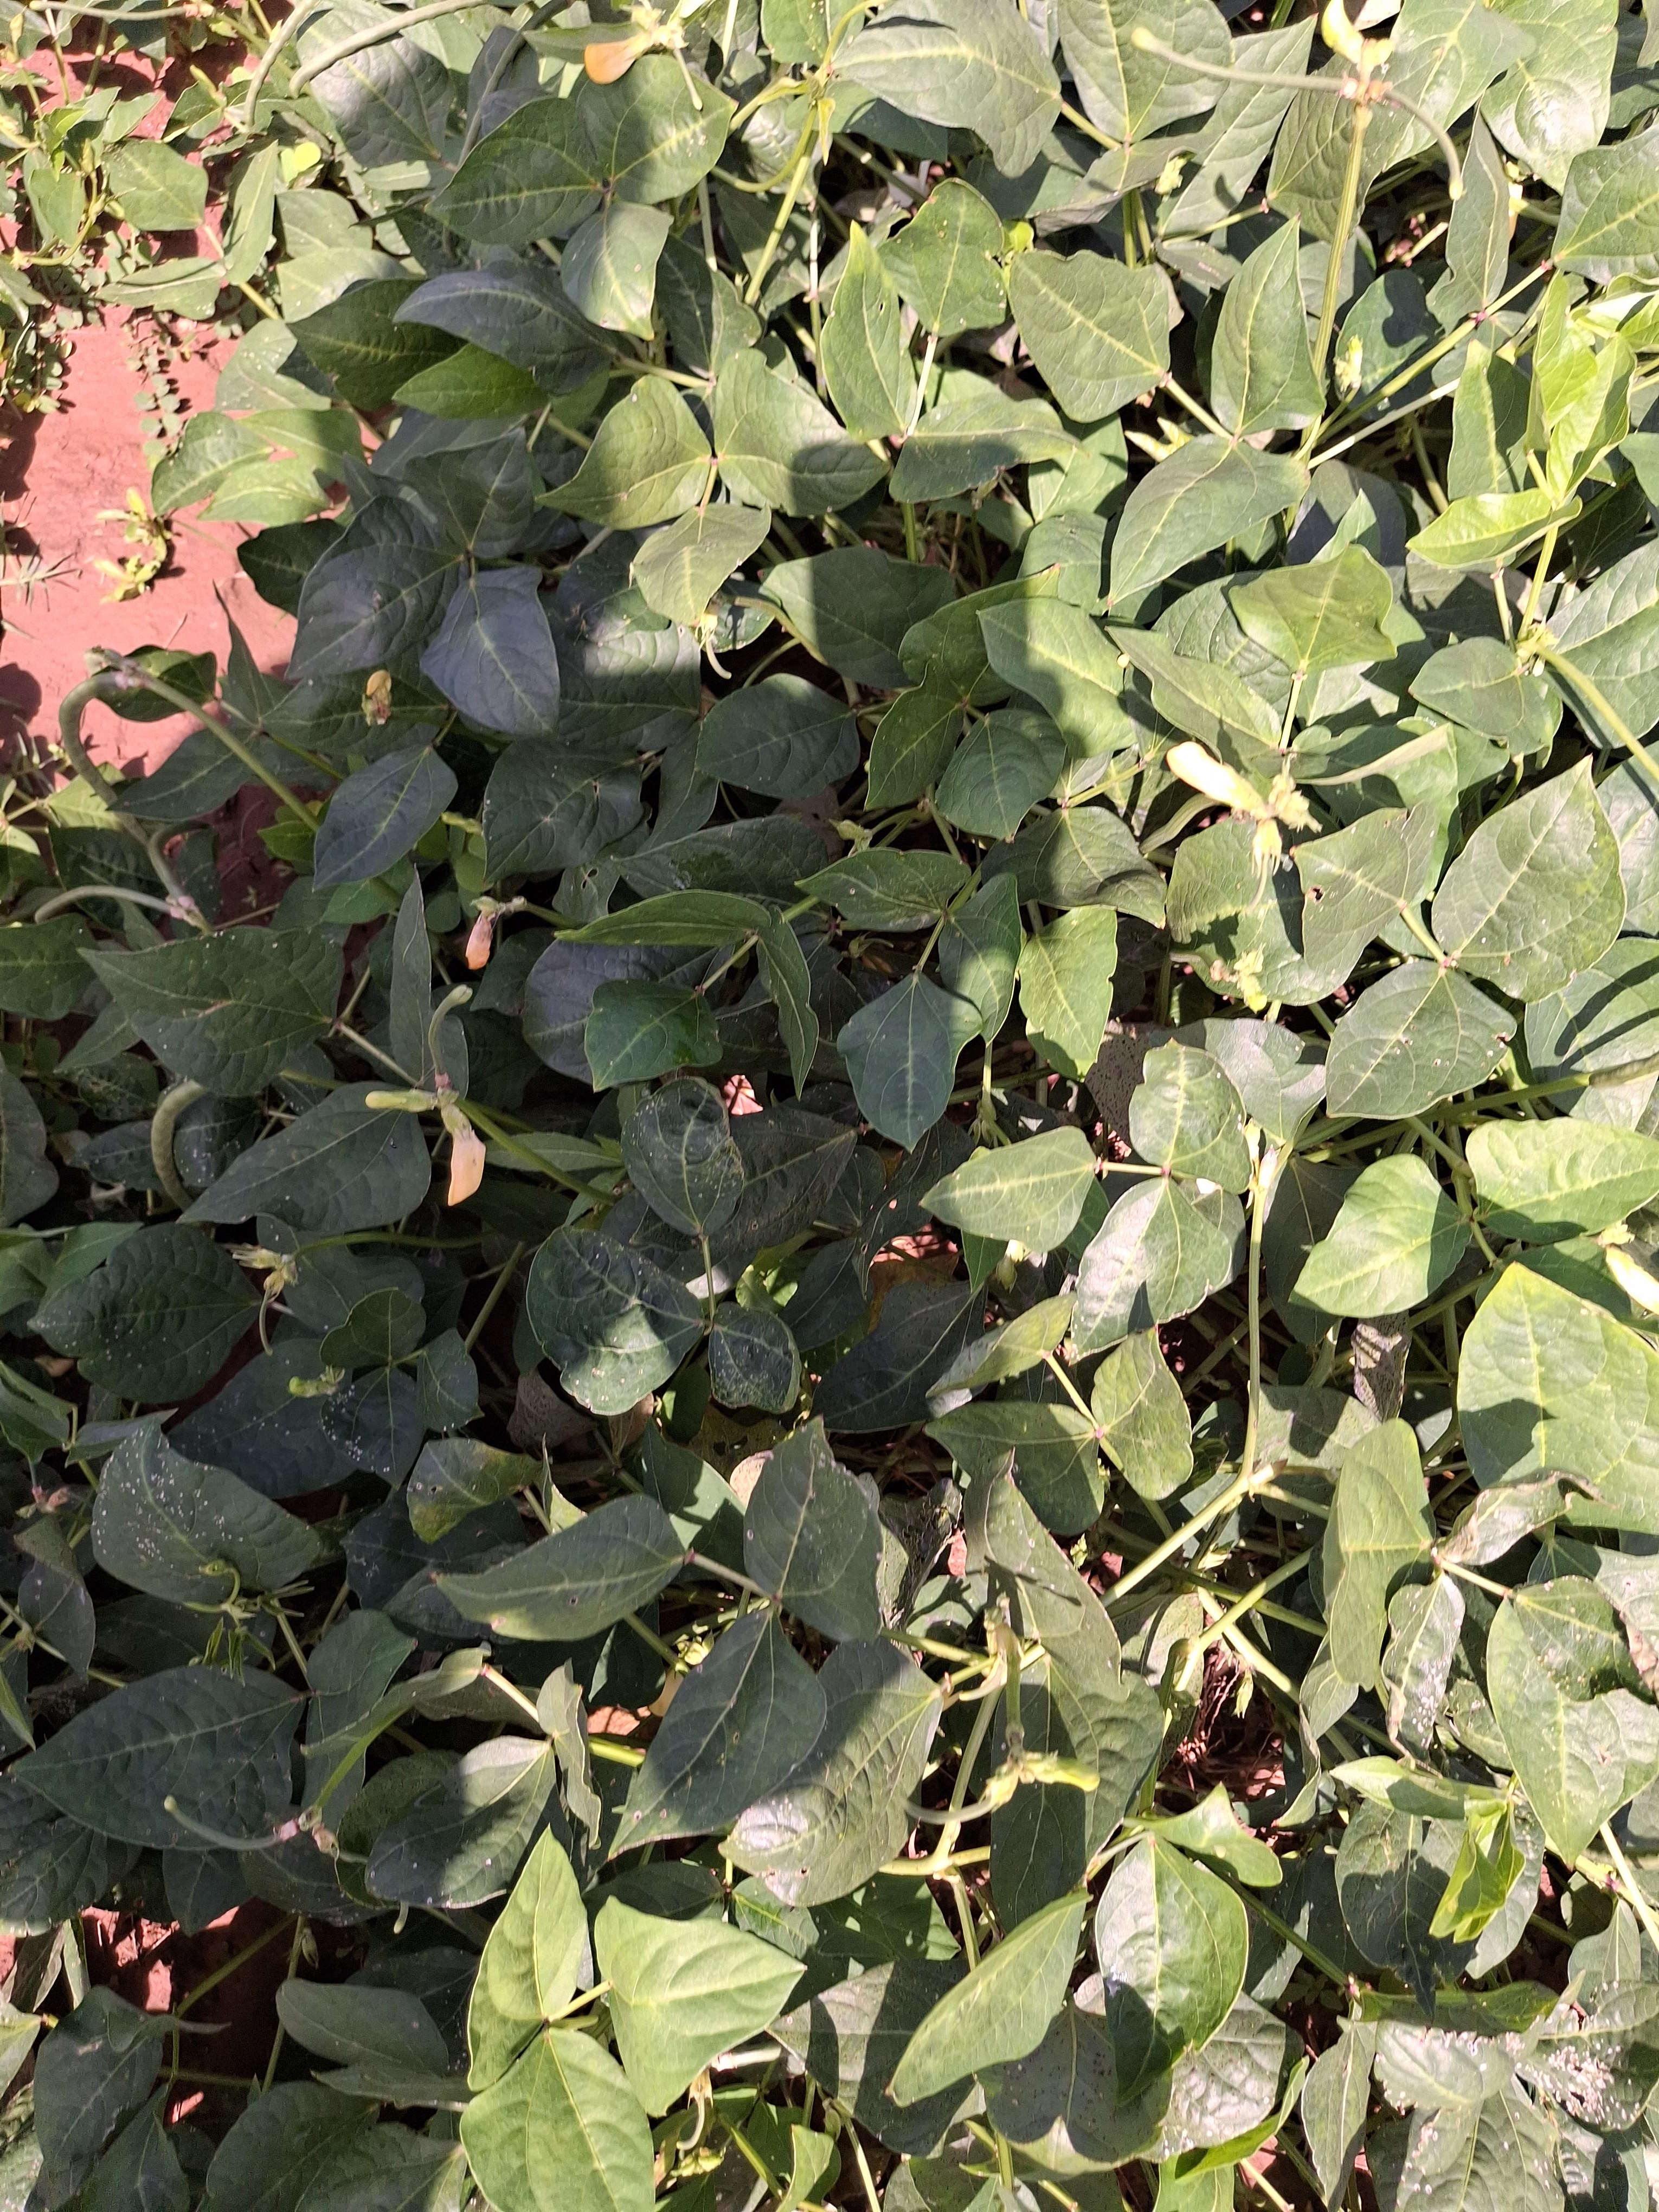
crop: cowpea
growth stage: development pod
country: Nigeria
